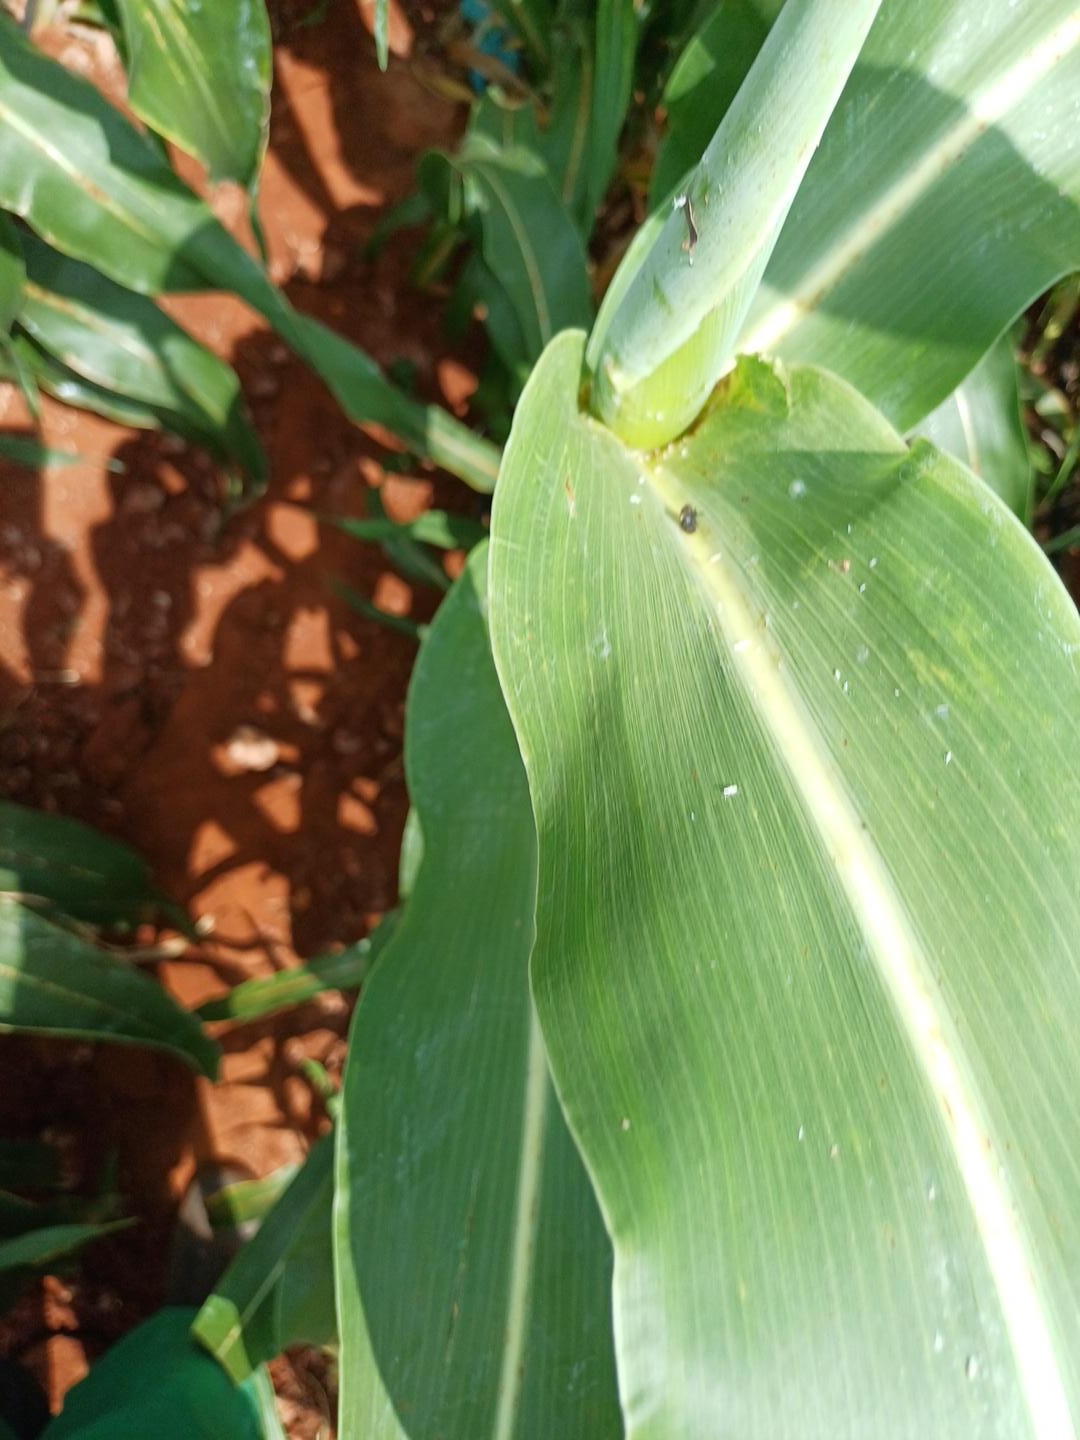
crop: sorghum
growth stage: heading tuber
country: Kenya
